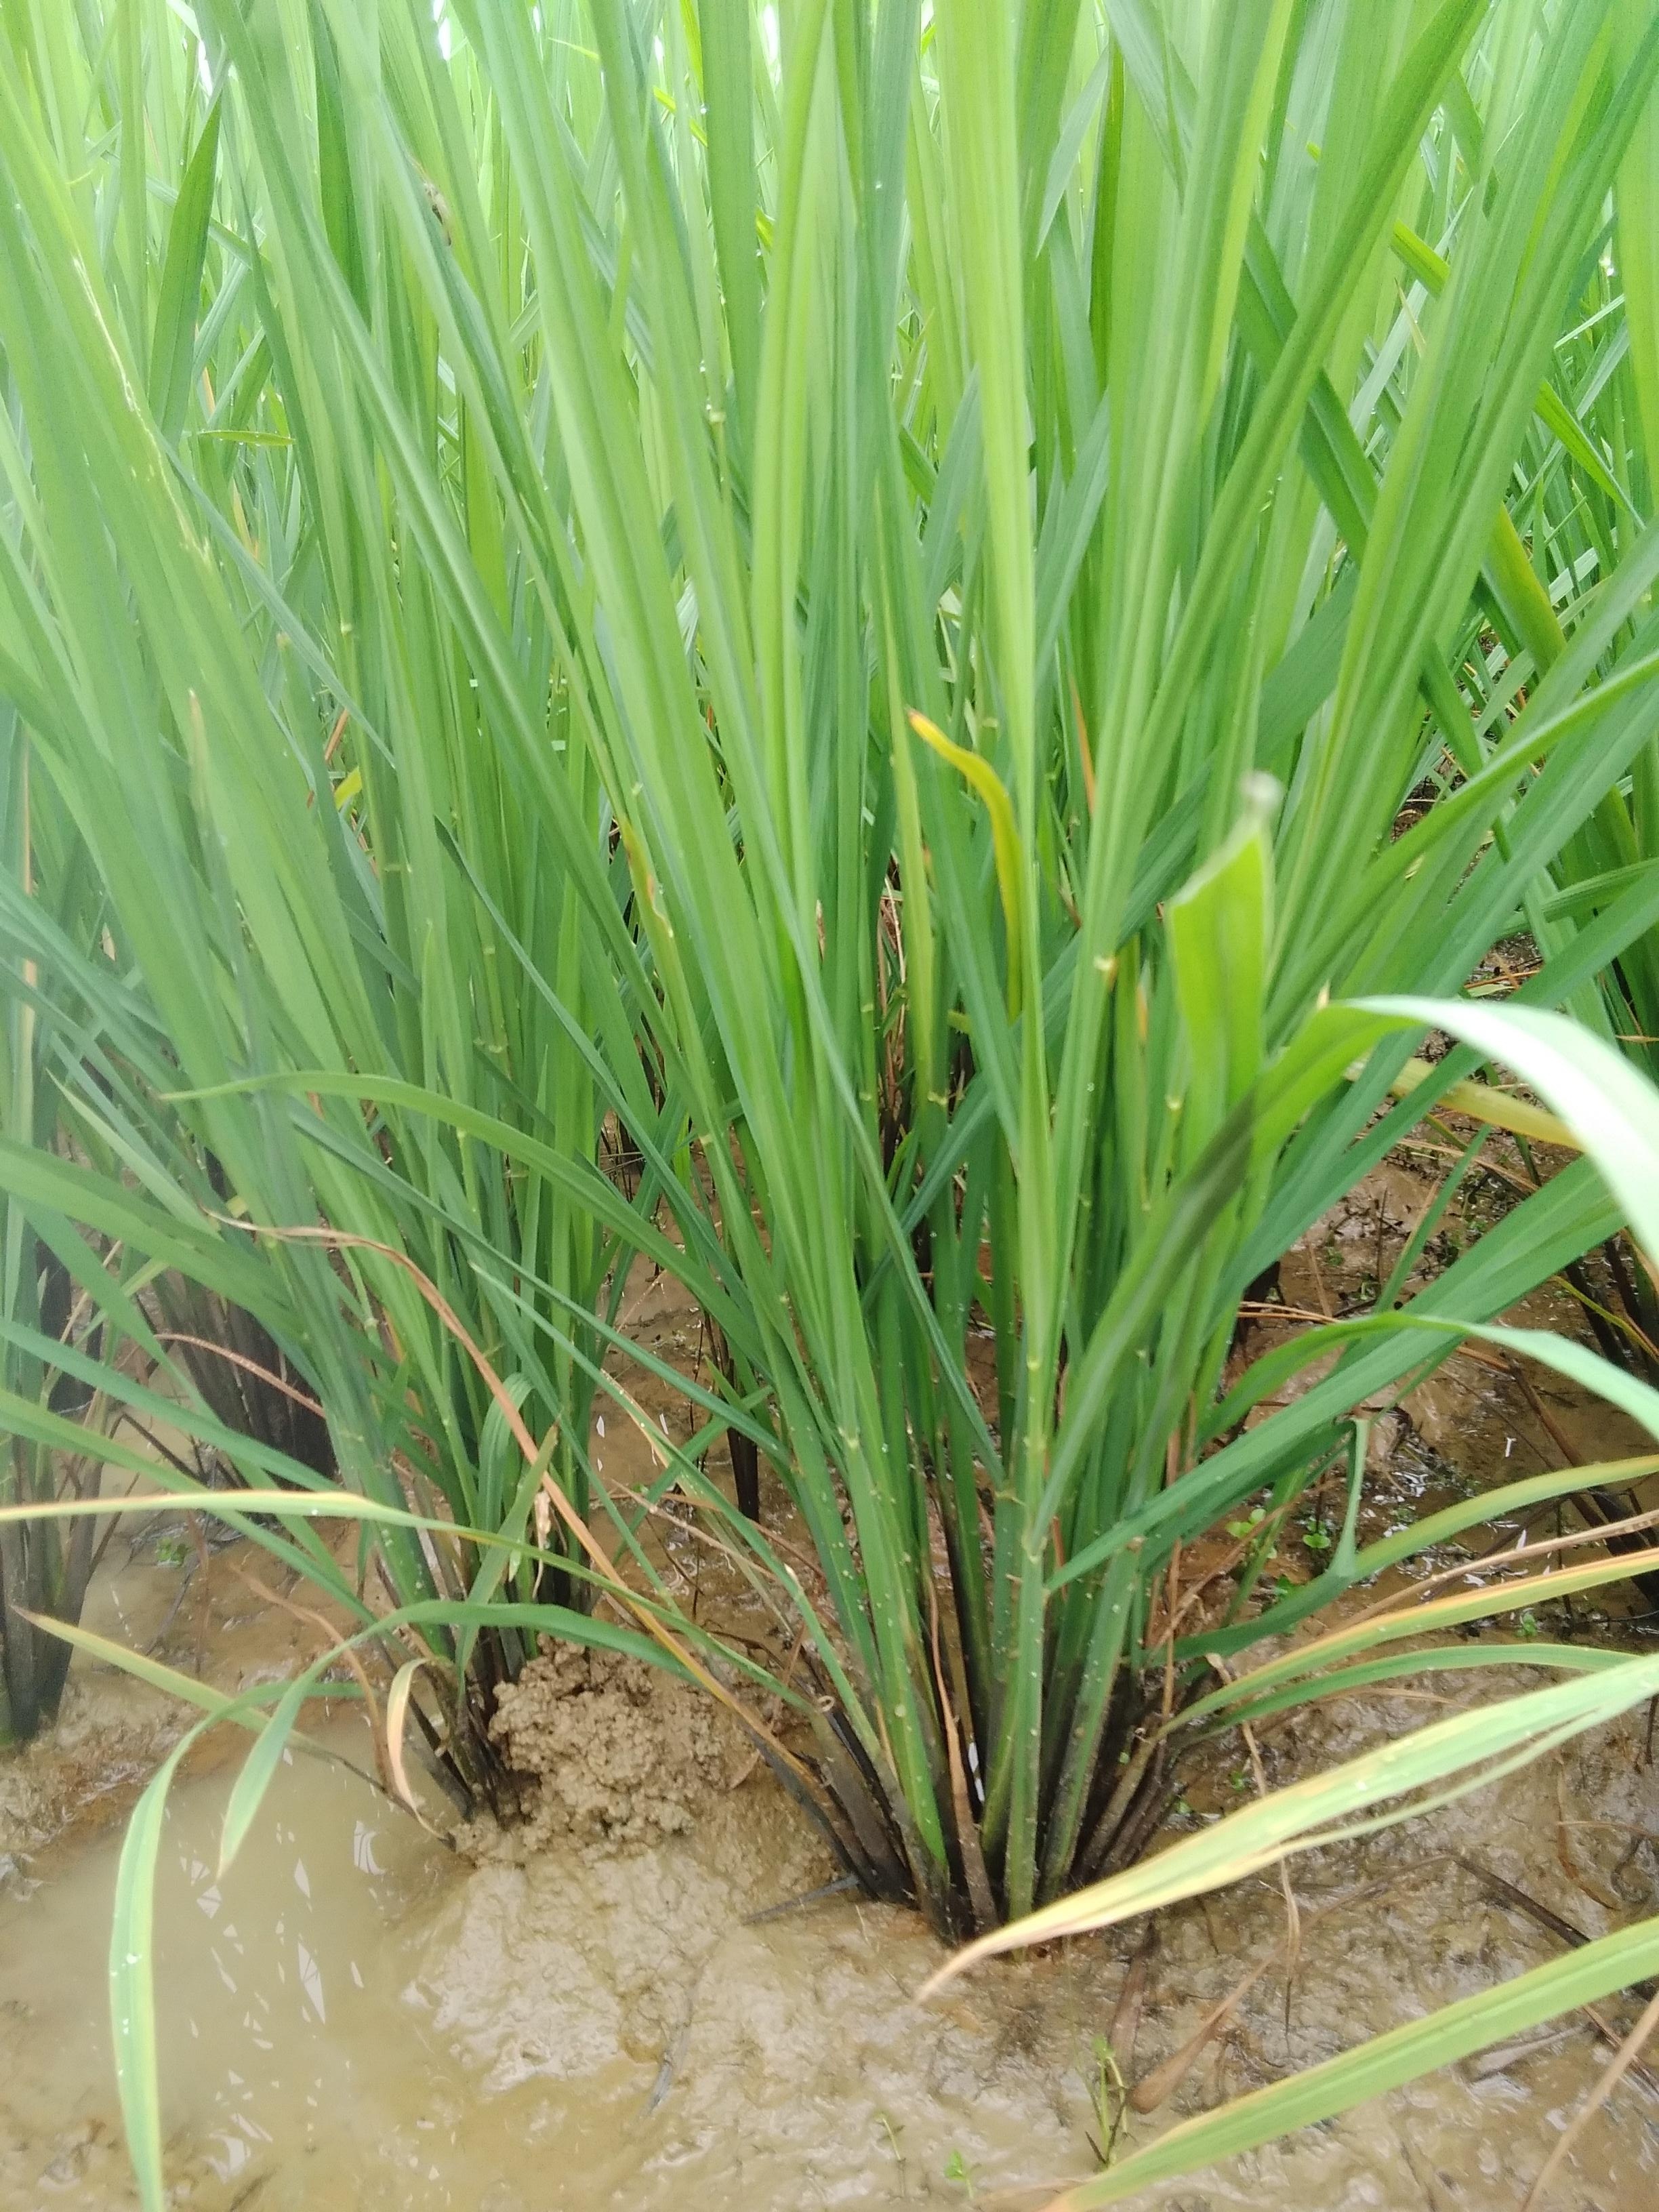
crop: rice
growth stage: booting
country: Nigeria
